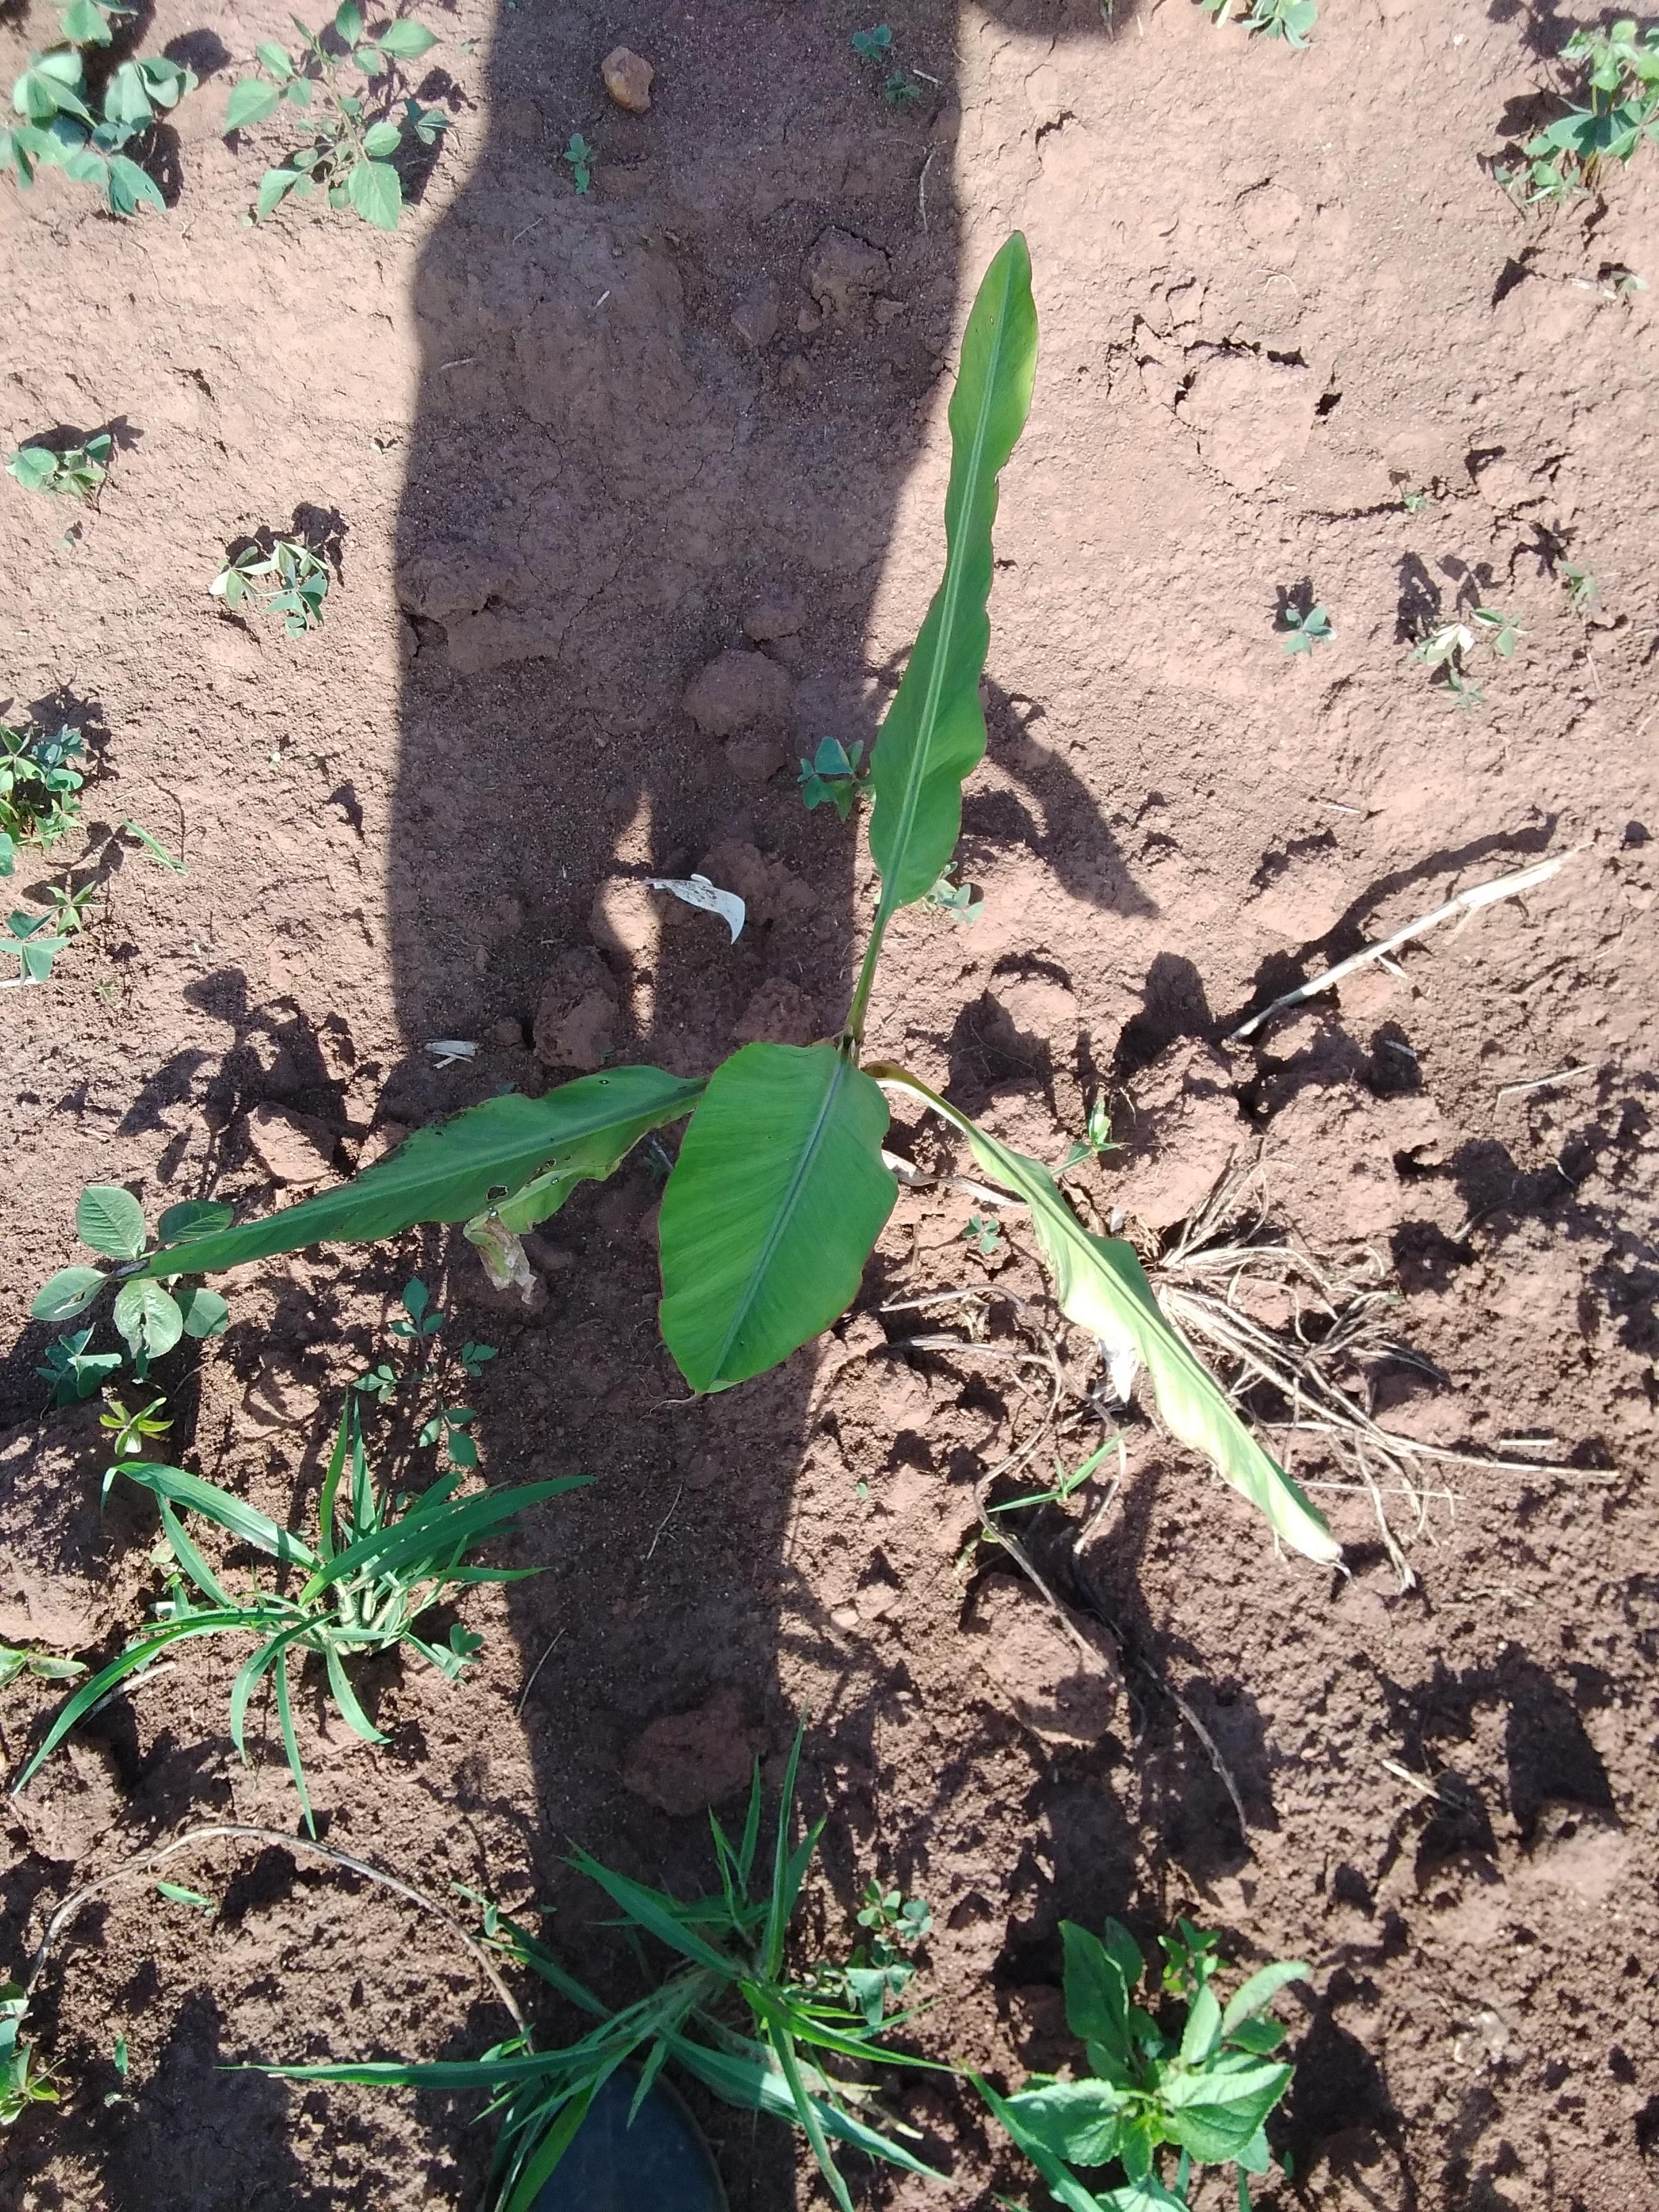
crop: banana
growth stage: vegetative
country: Tanzania
